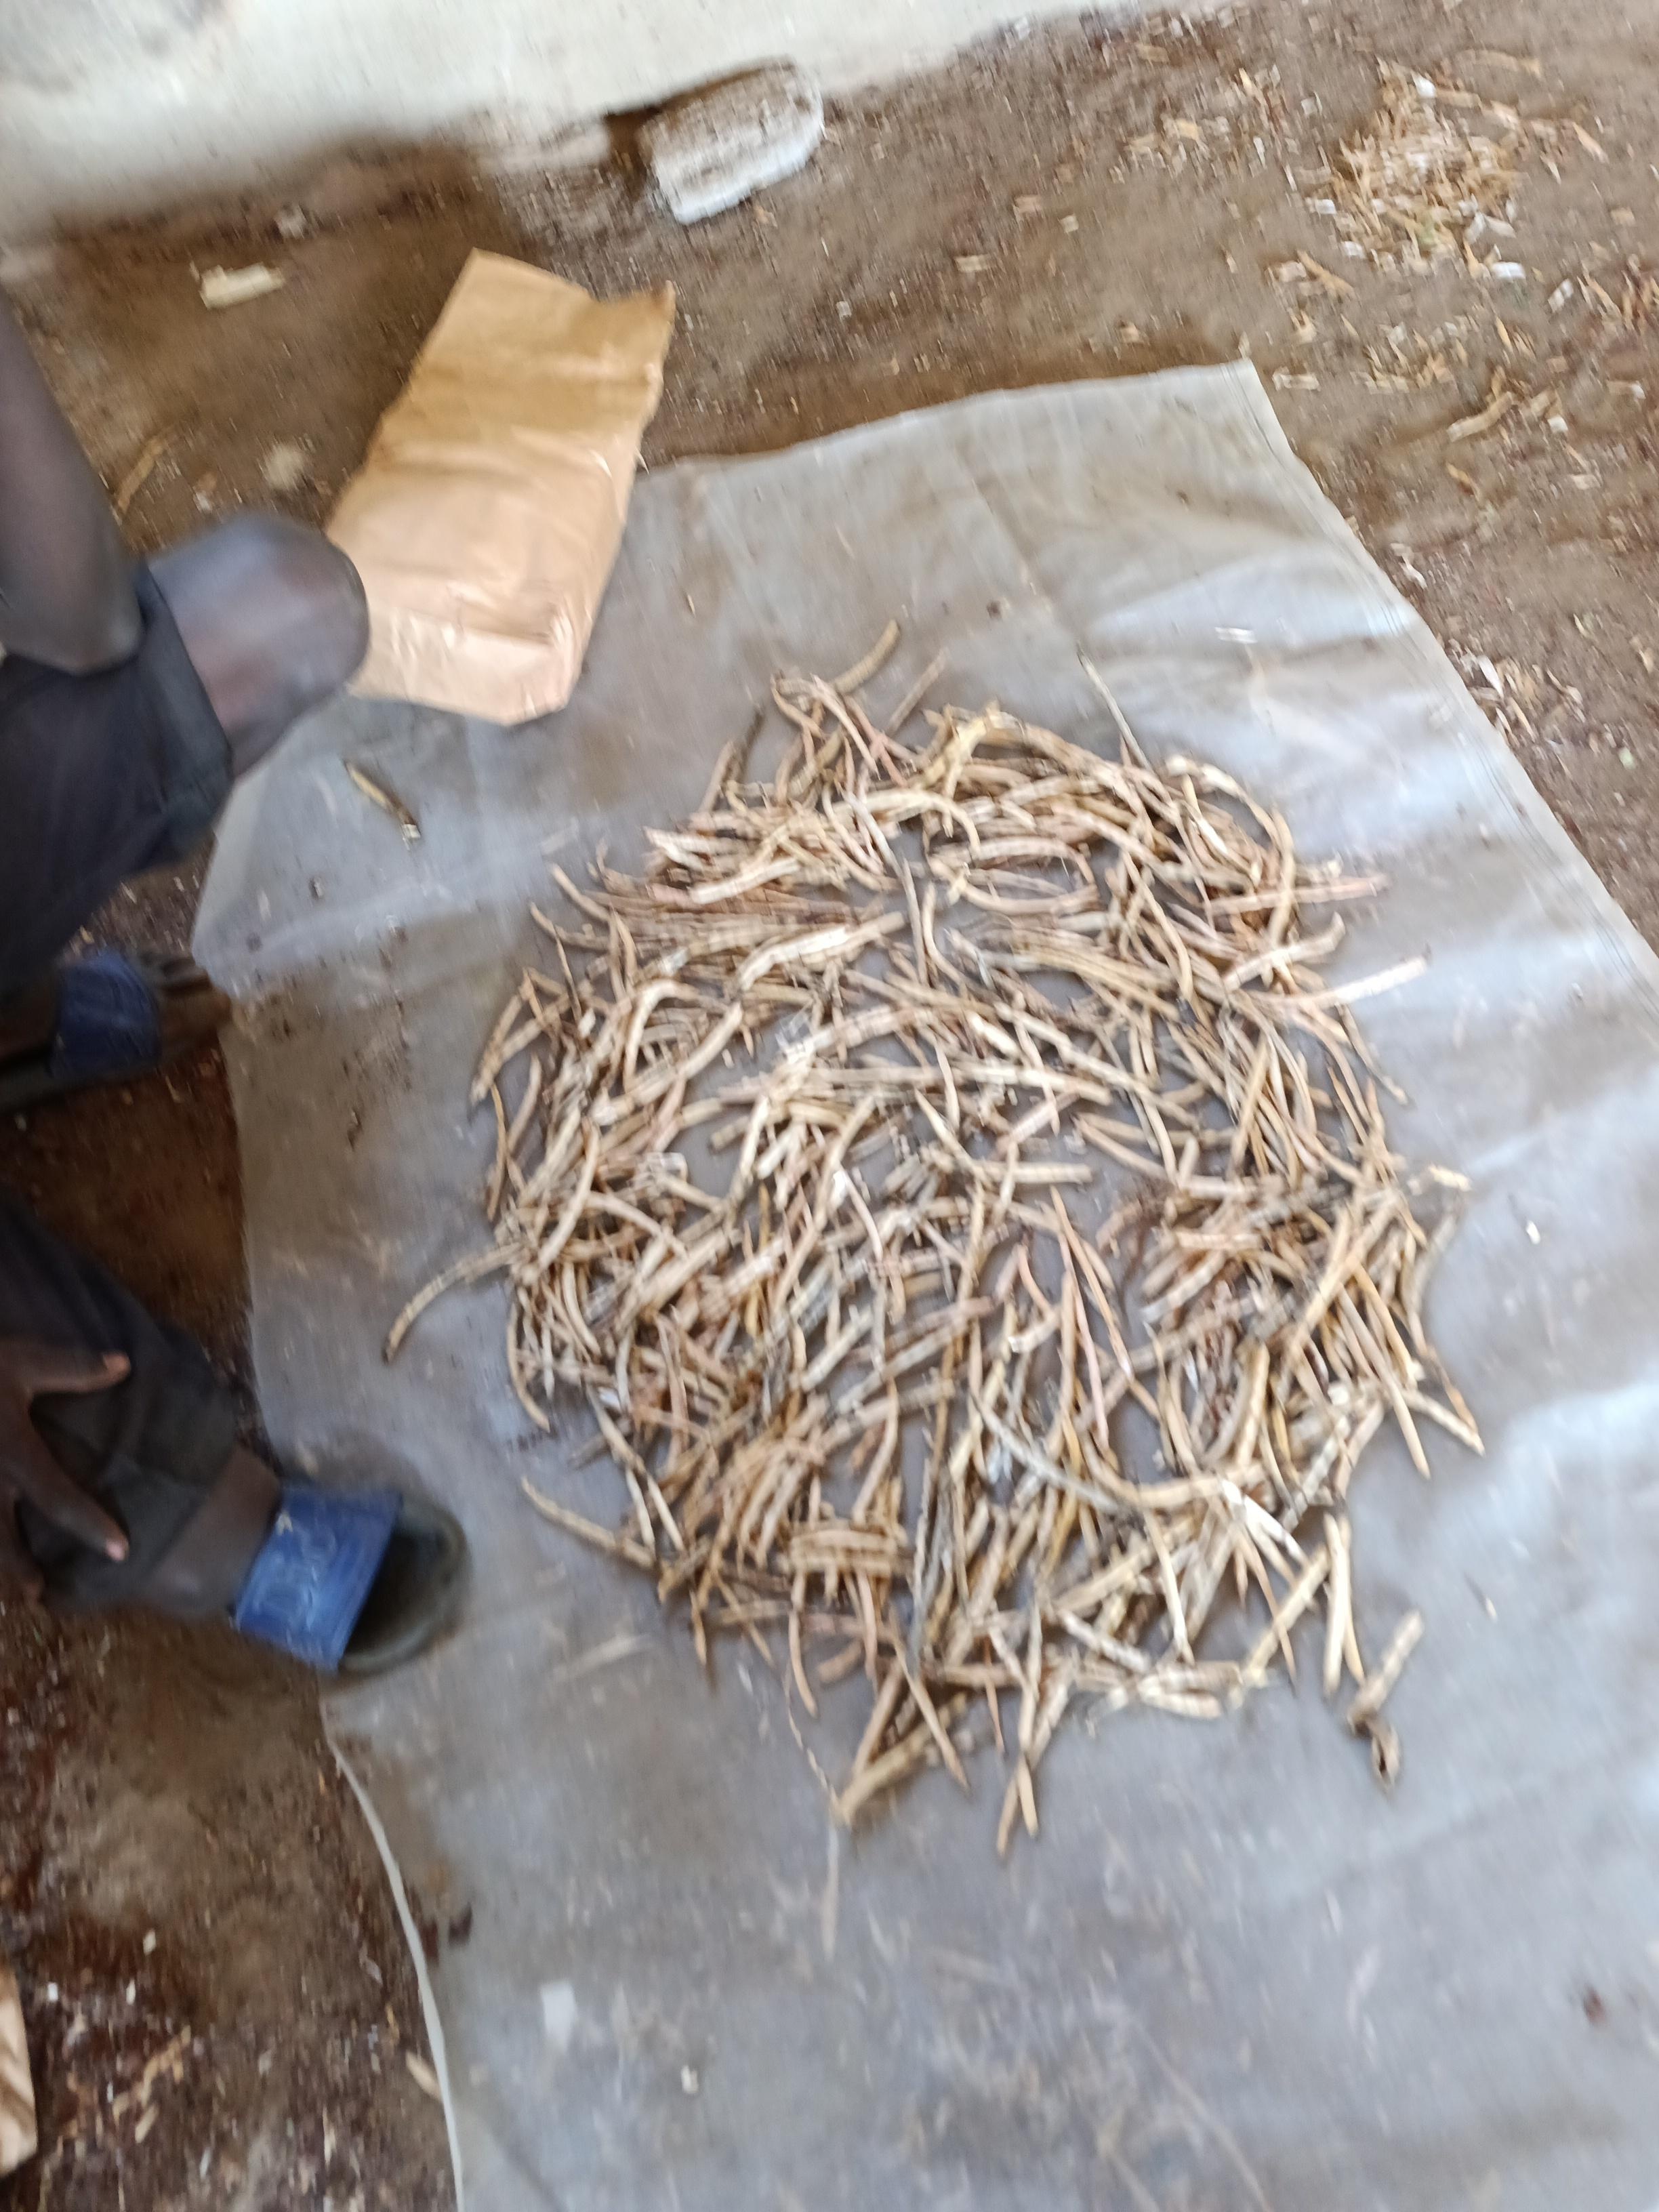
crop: cowpea
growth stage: harvest
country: Nigeria
